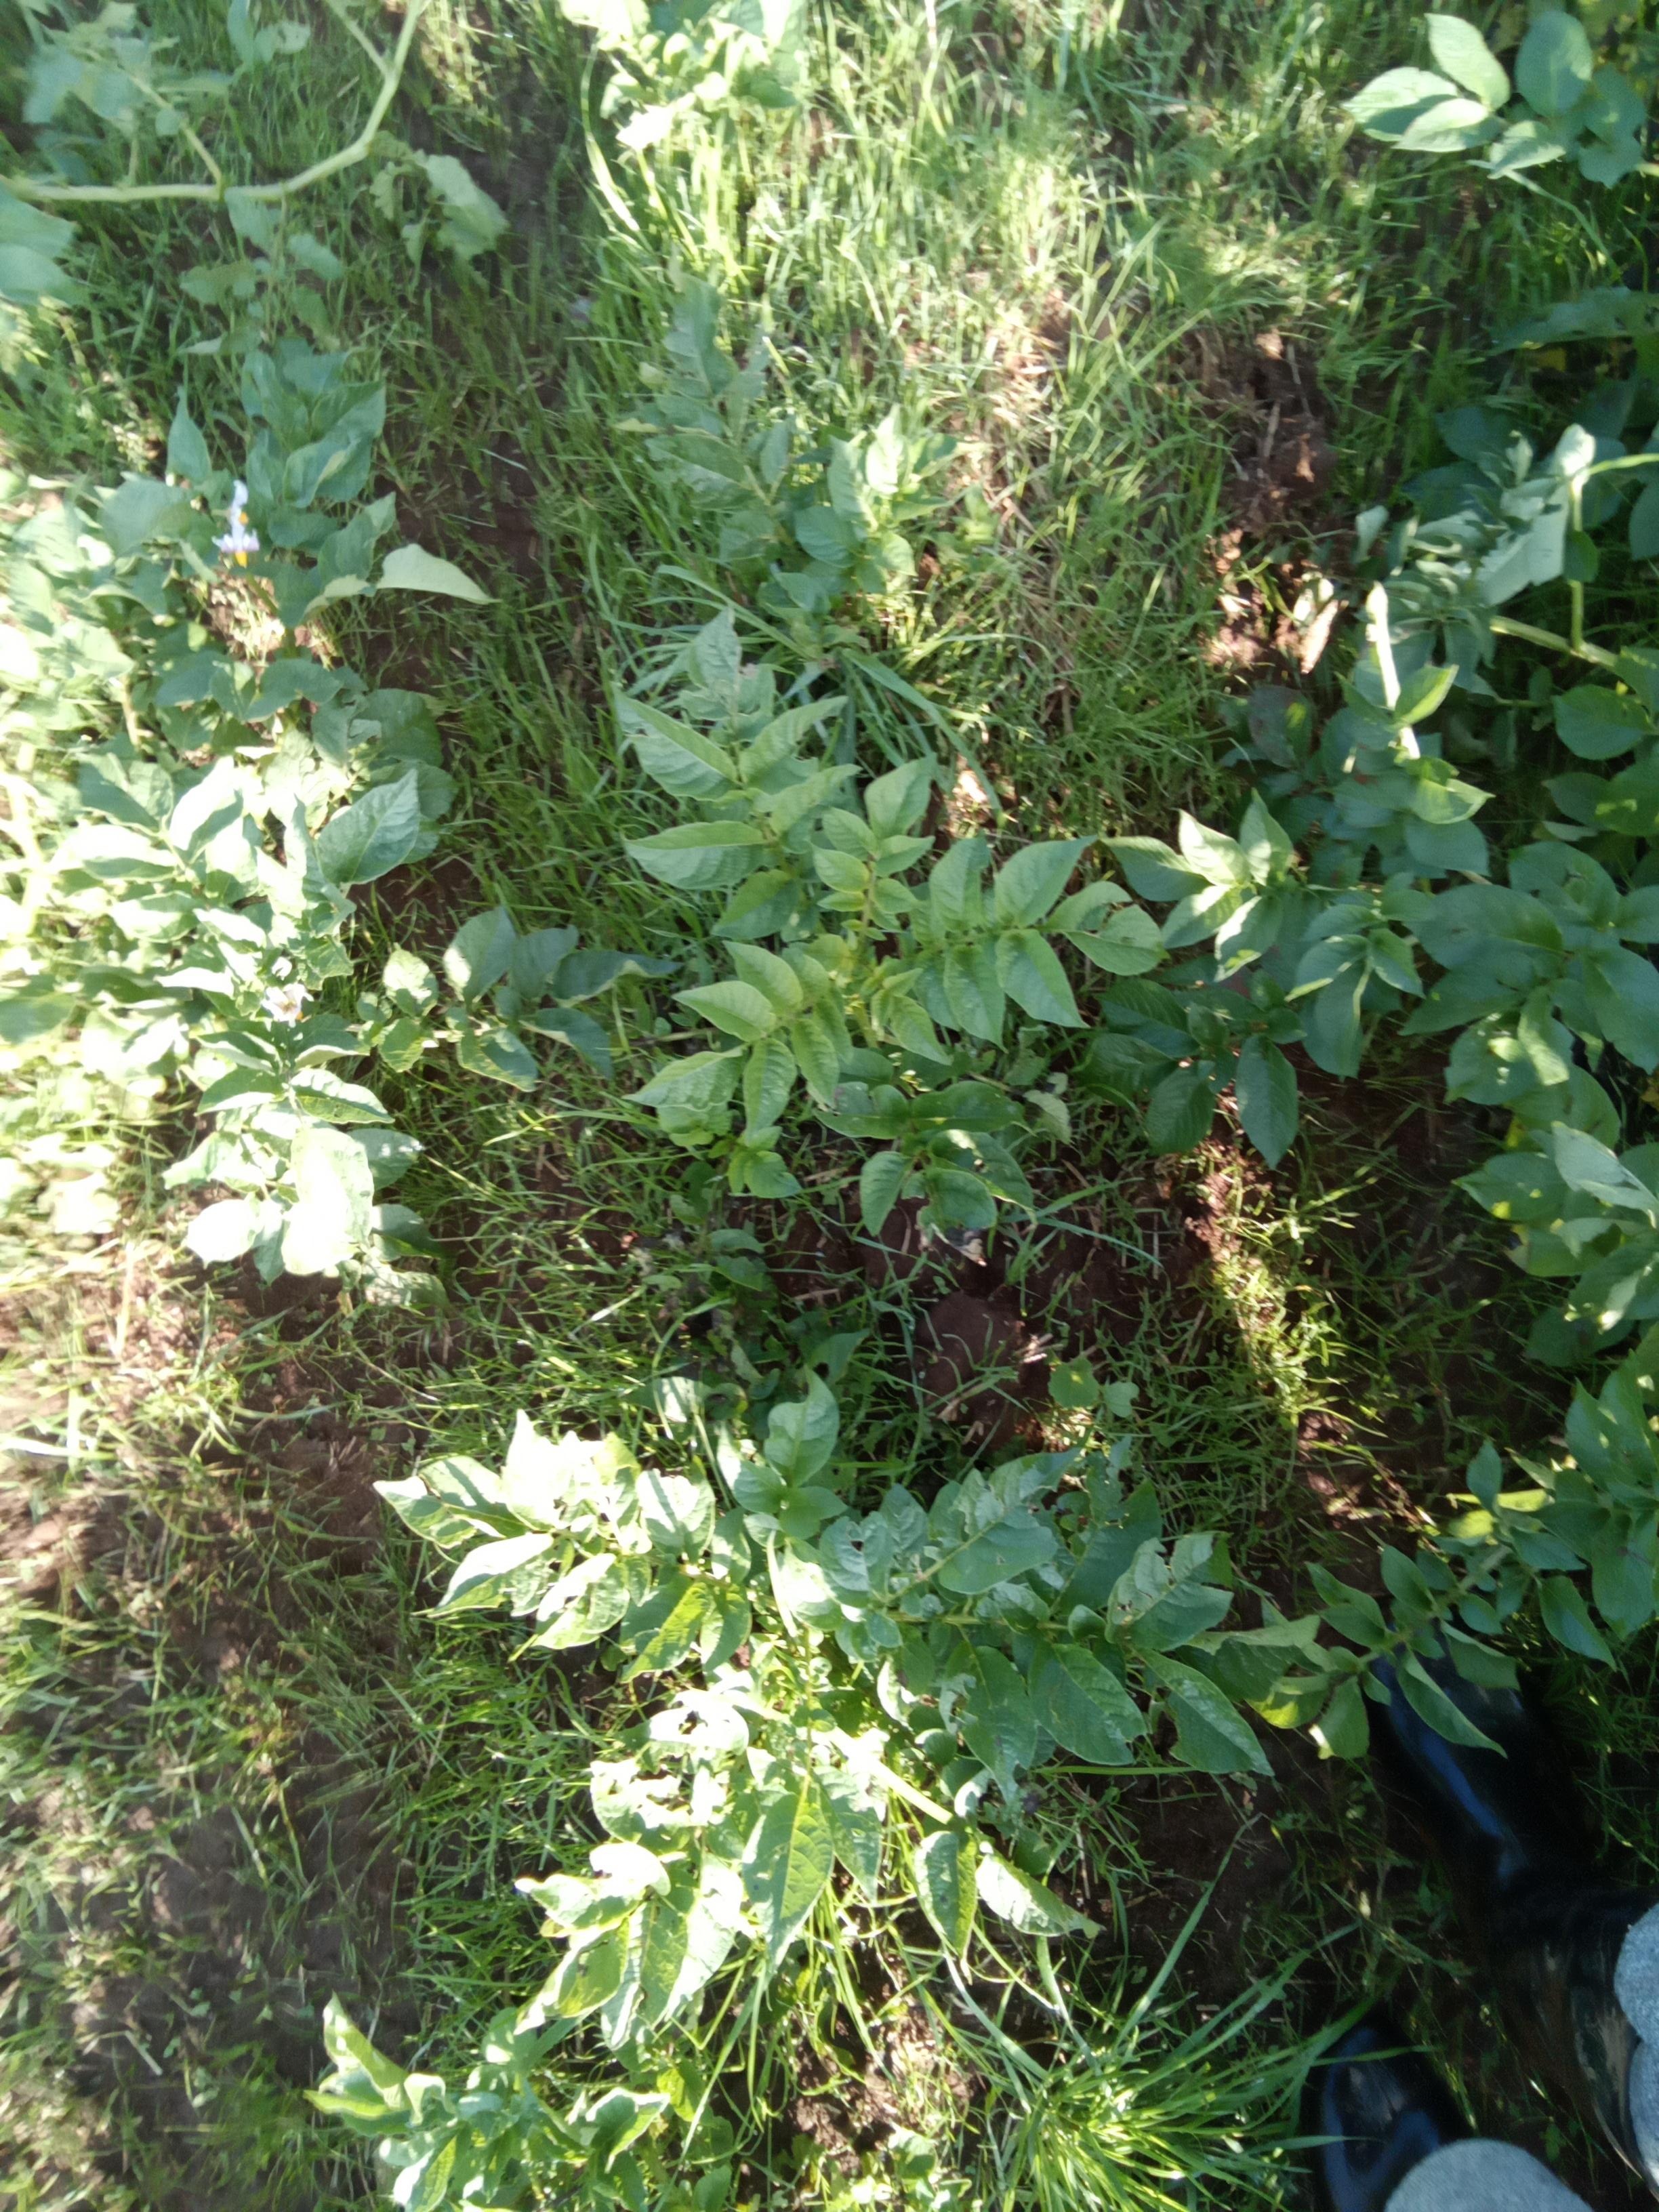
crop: potato
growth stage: vegetative
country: Kenya
